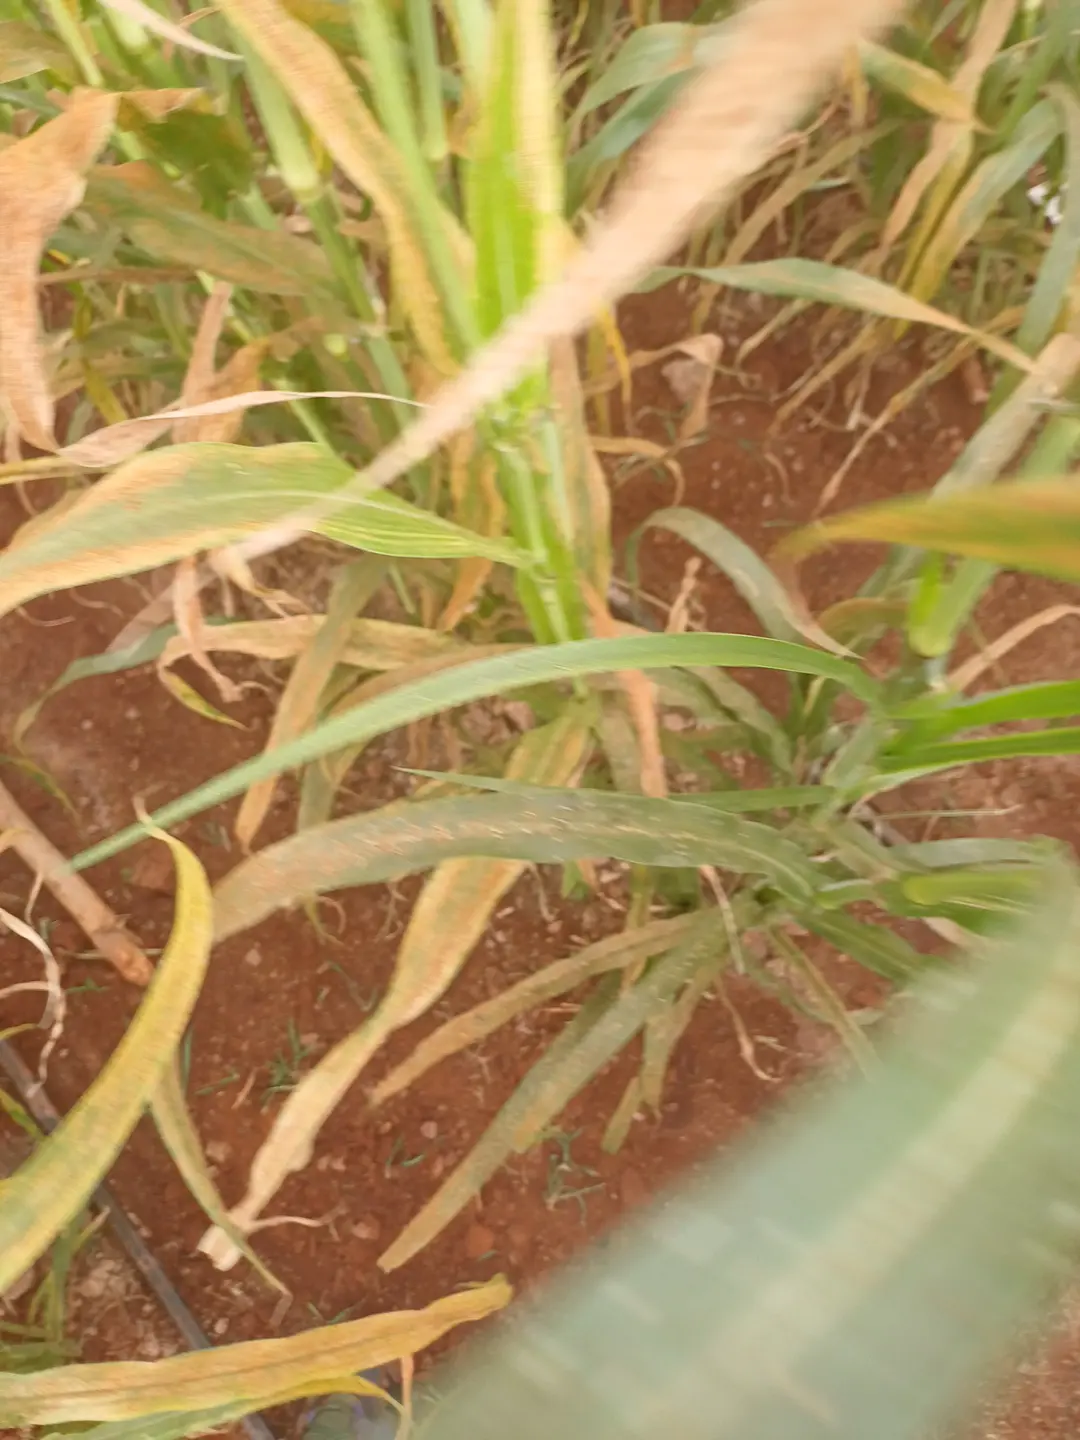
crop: pearl millet
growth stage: filling grain
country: Kenya
